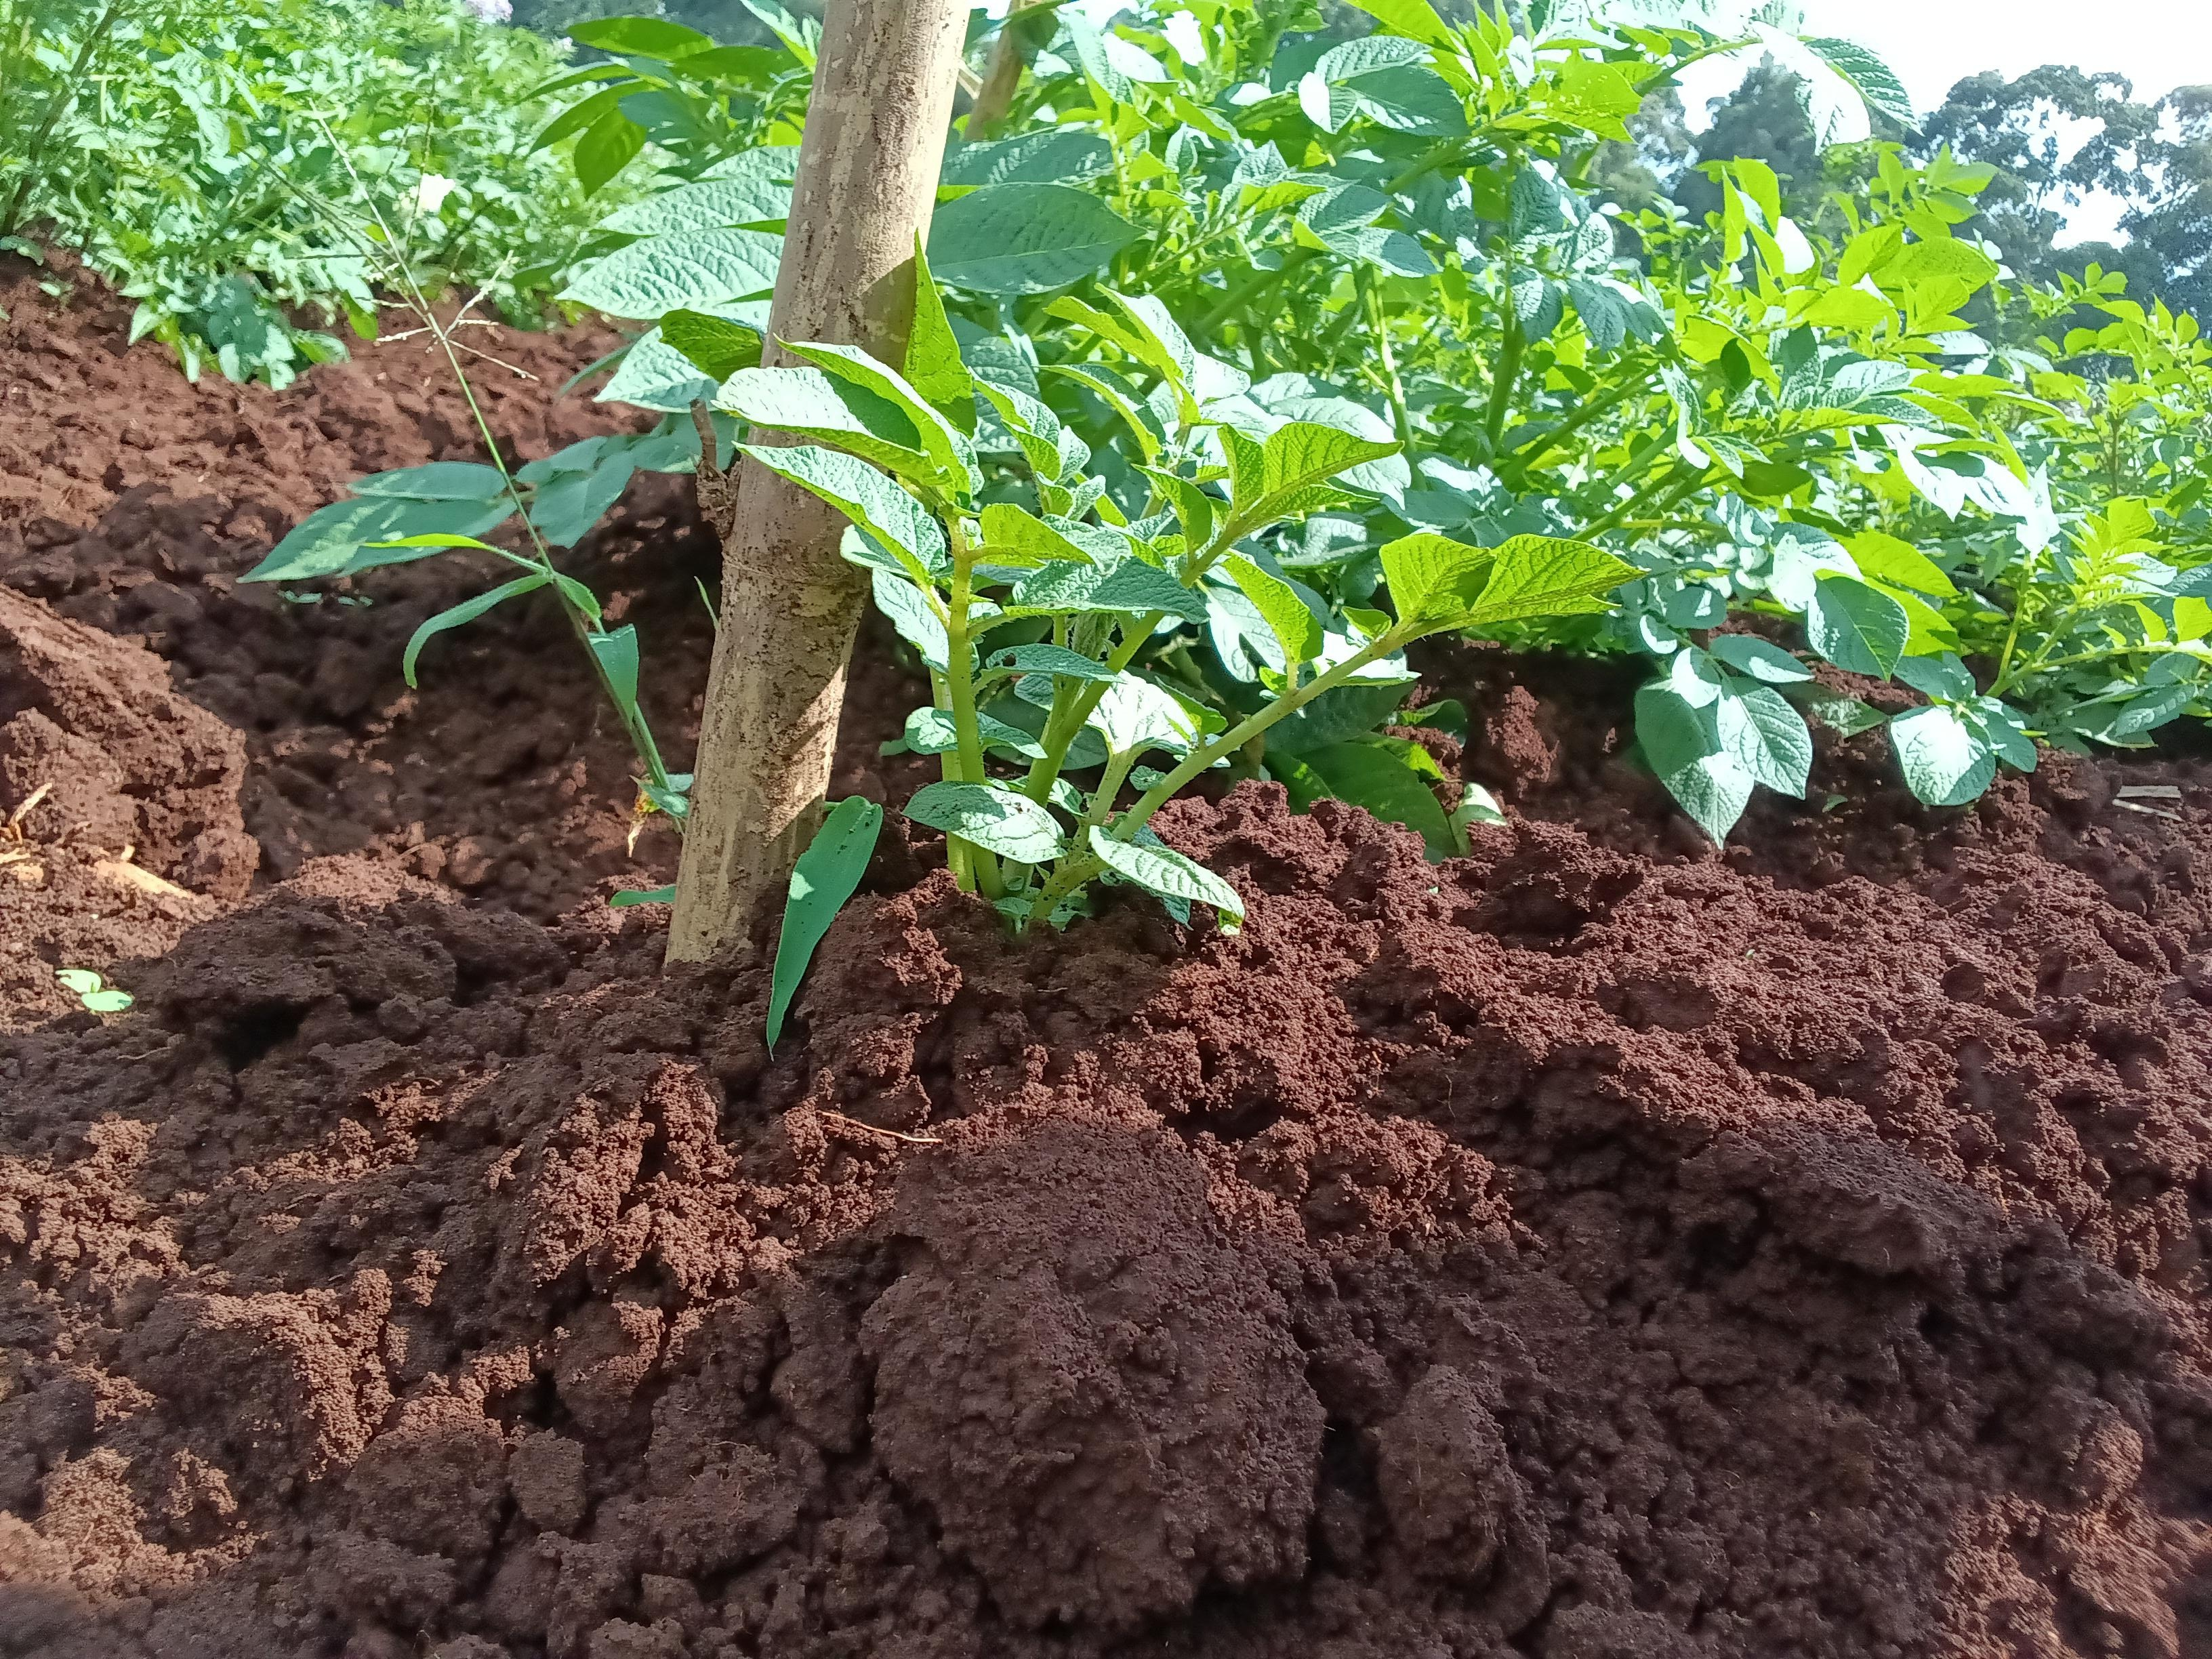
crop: potato
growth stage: flowering
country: Kenya
